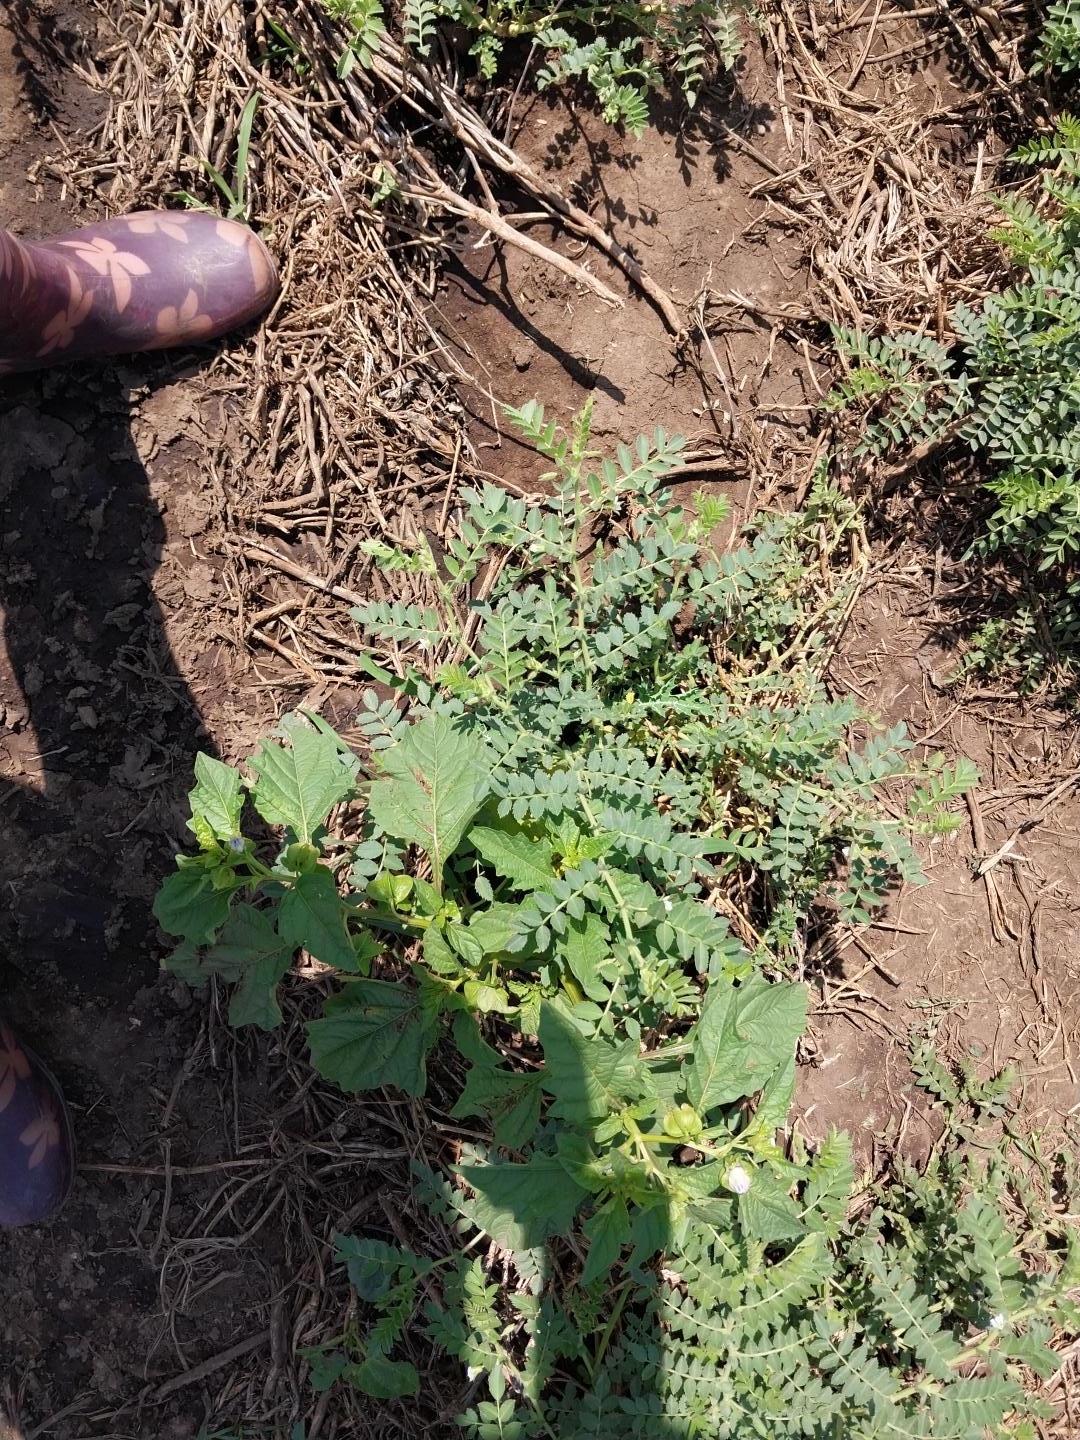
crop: chickpea
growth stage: development pod
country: Tanzania
